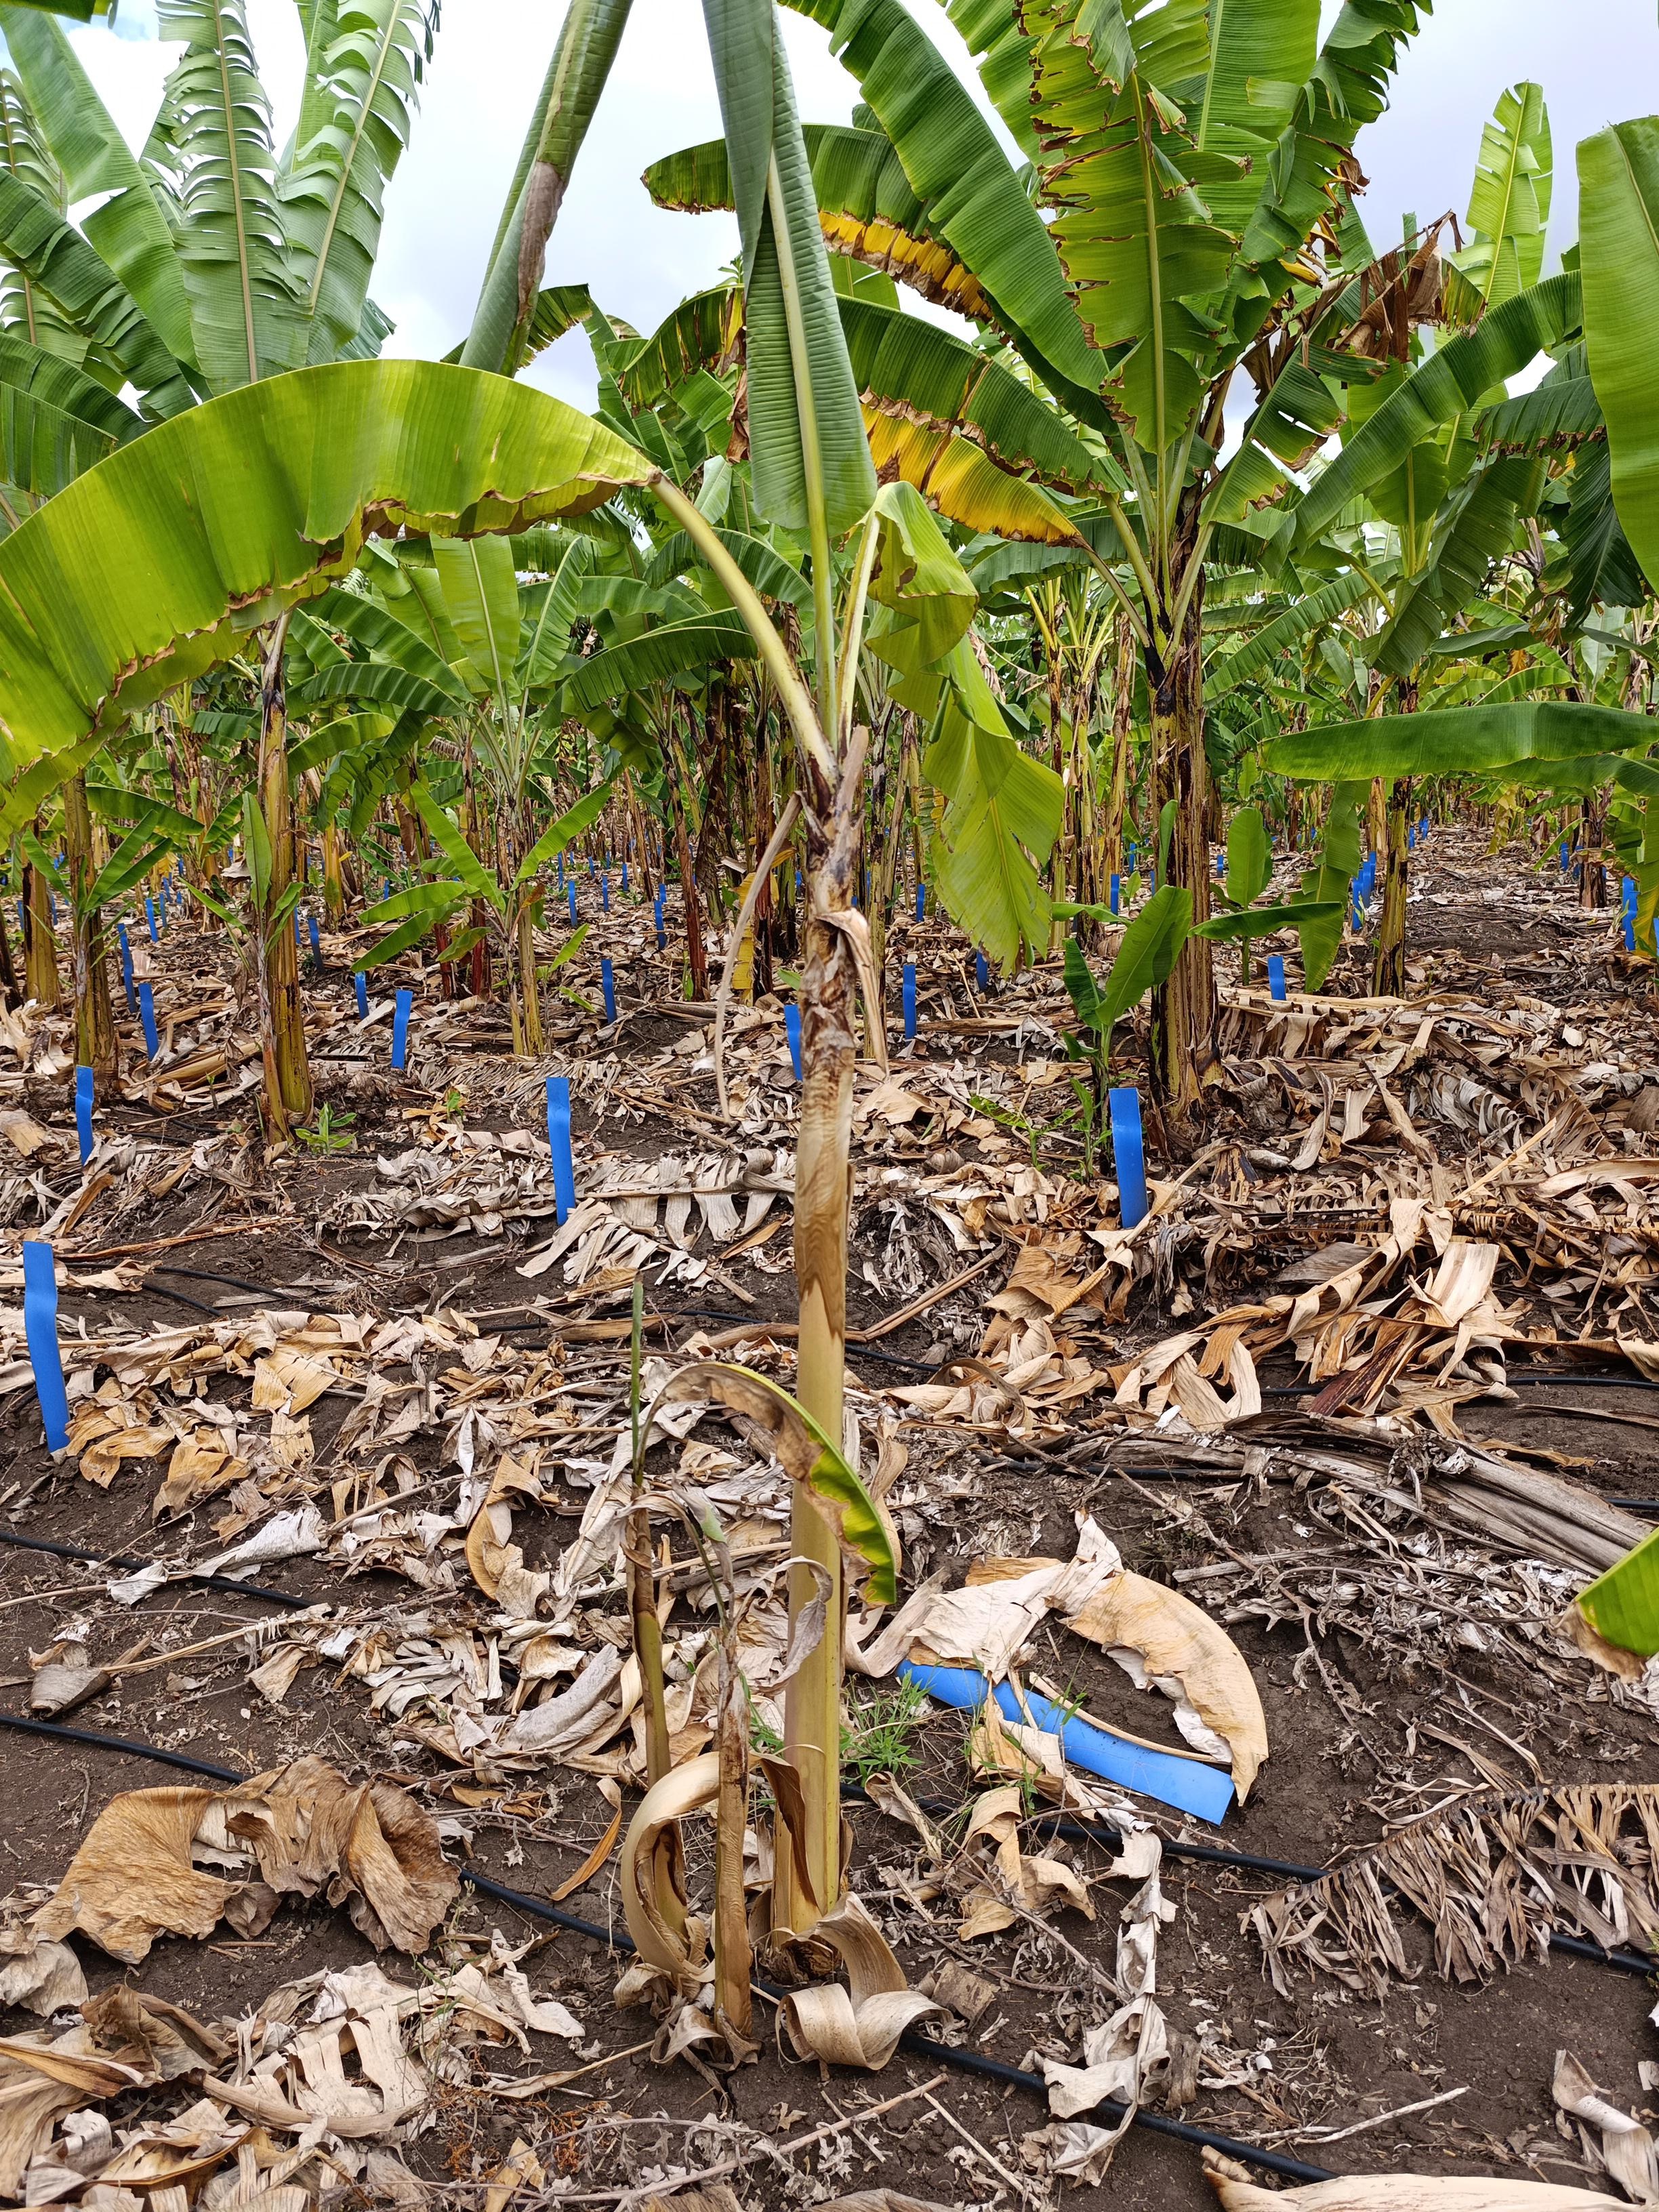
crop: banana
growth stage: vegetative
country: Tanzania
